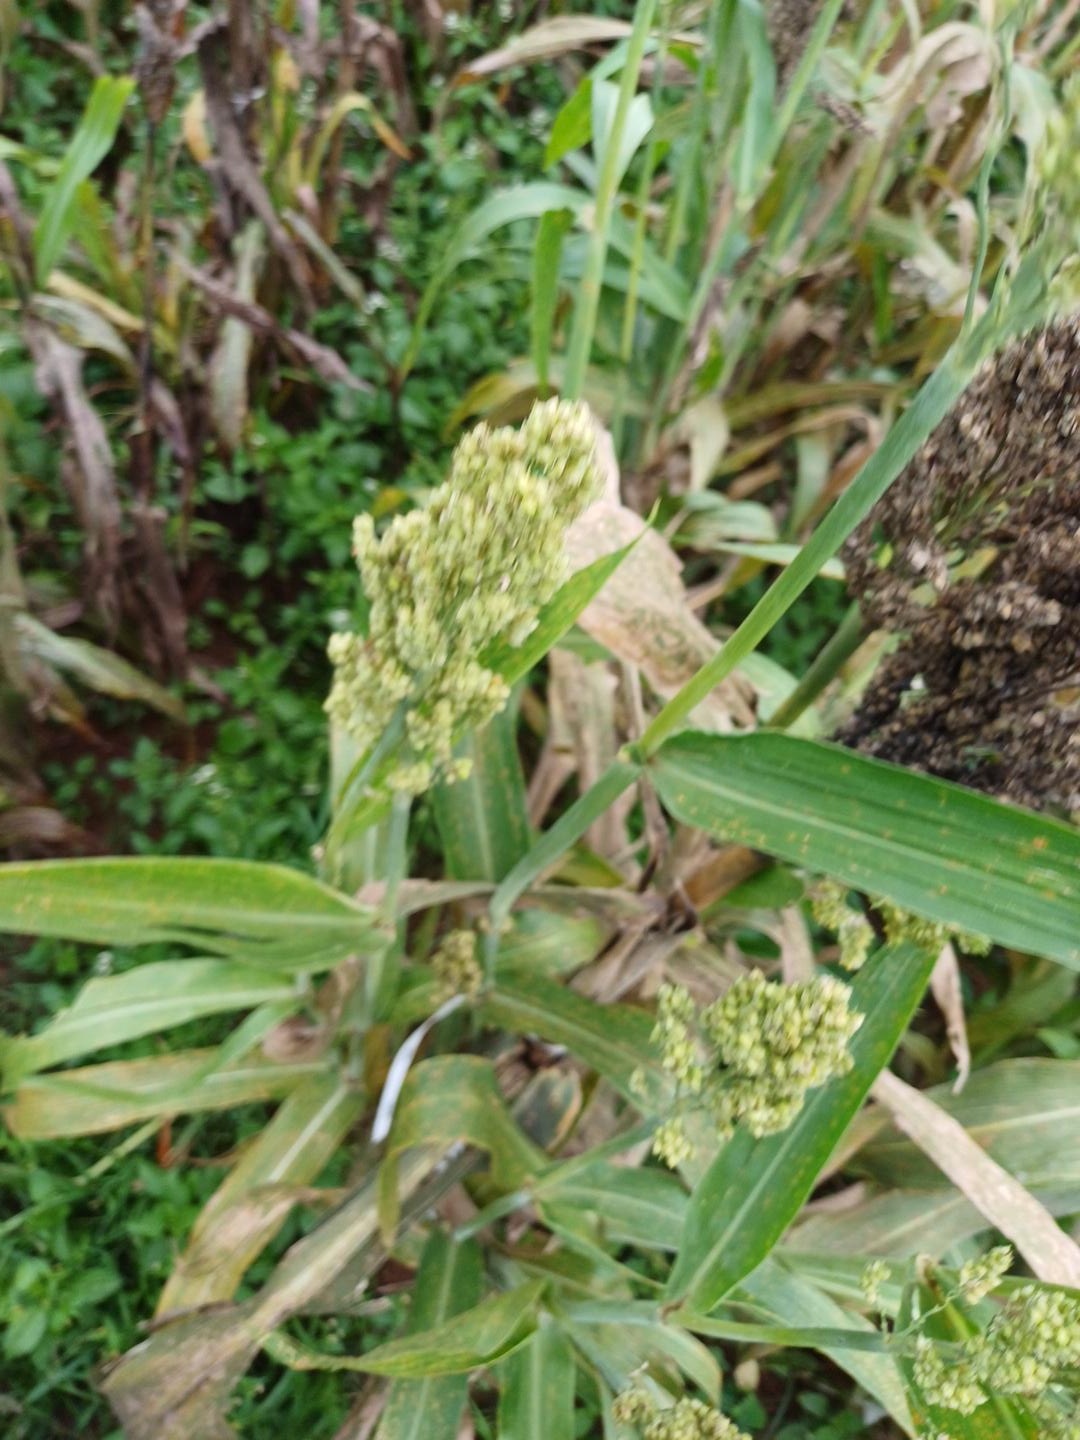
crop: sorghum
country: Kenya
